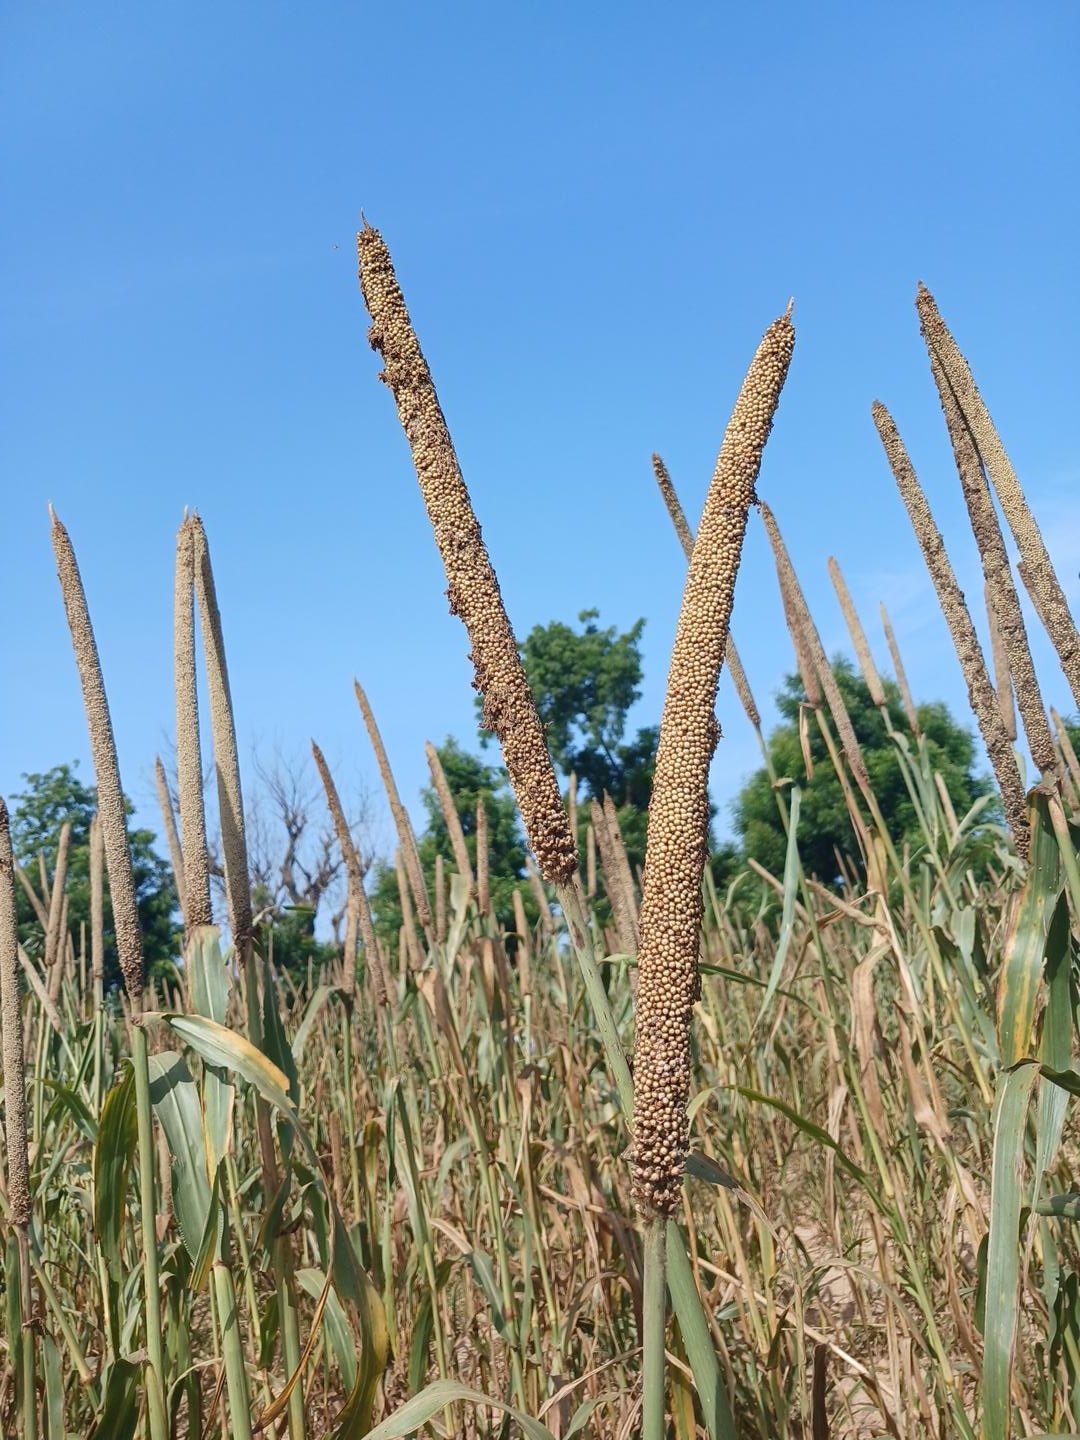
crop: pearl millet
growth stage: maturity
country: Senegal
